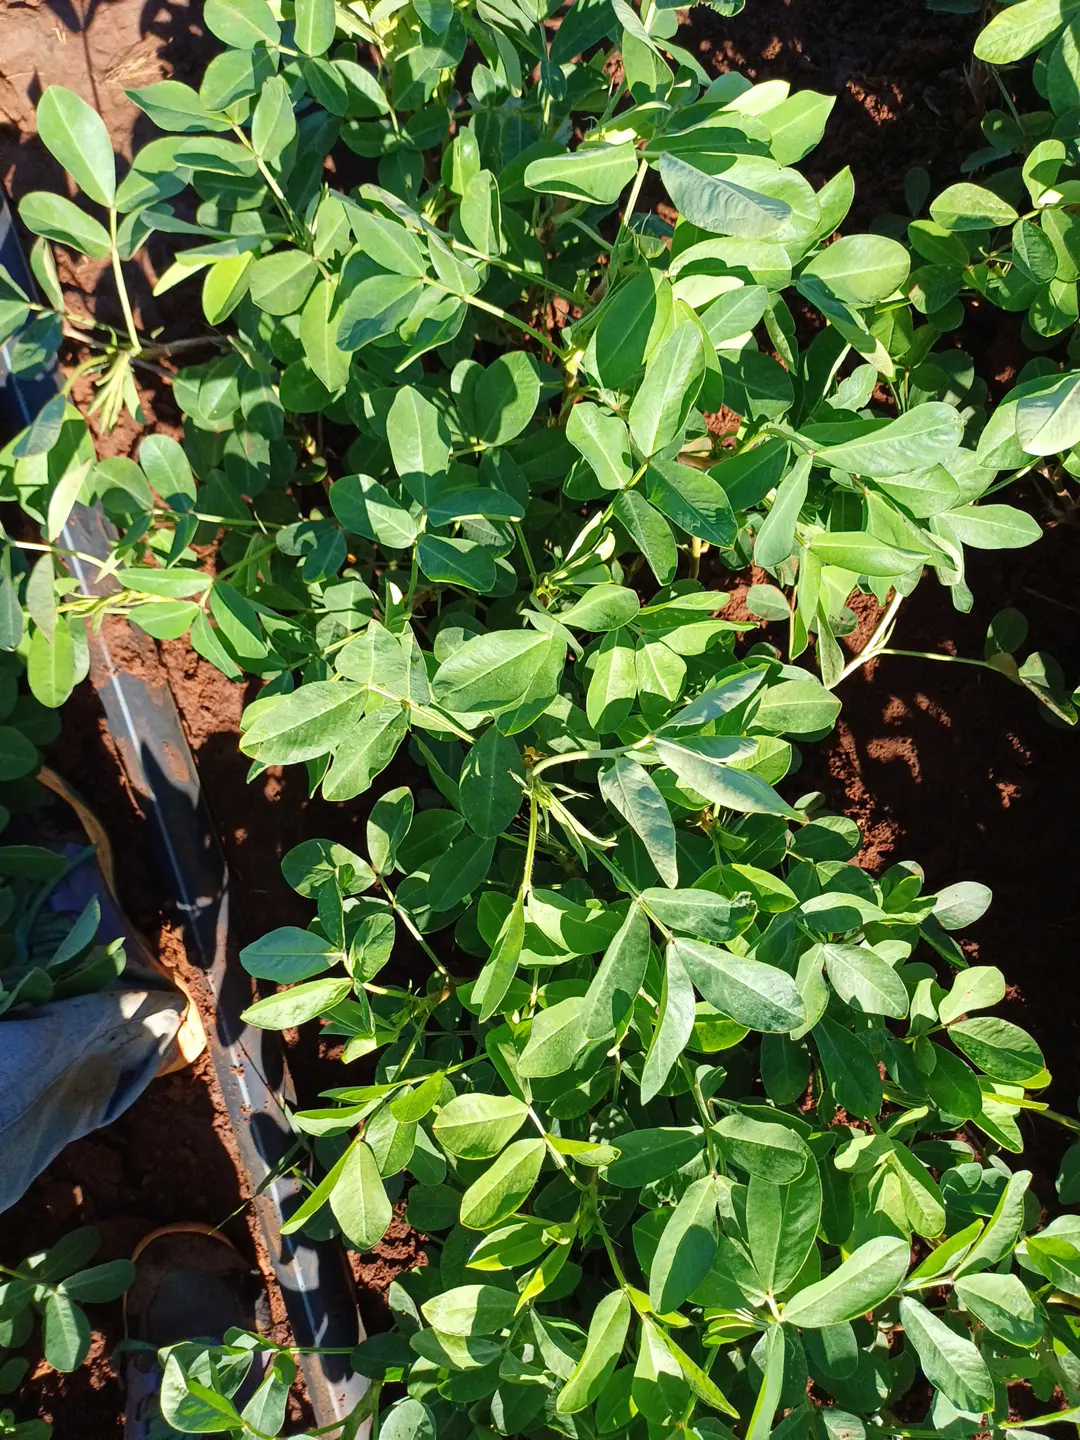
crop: groundnut
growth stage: flowering
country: Kenya
